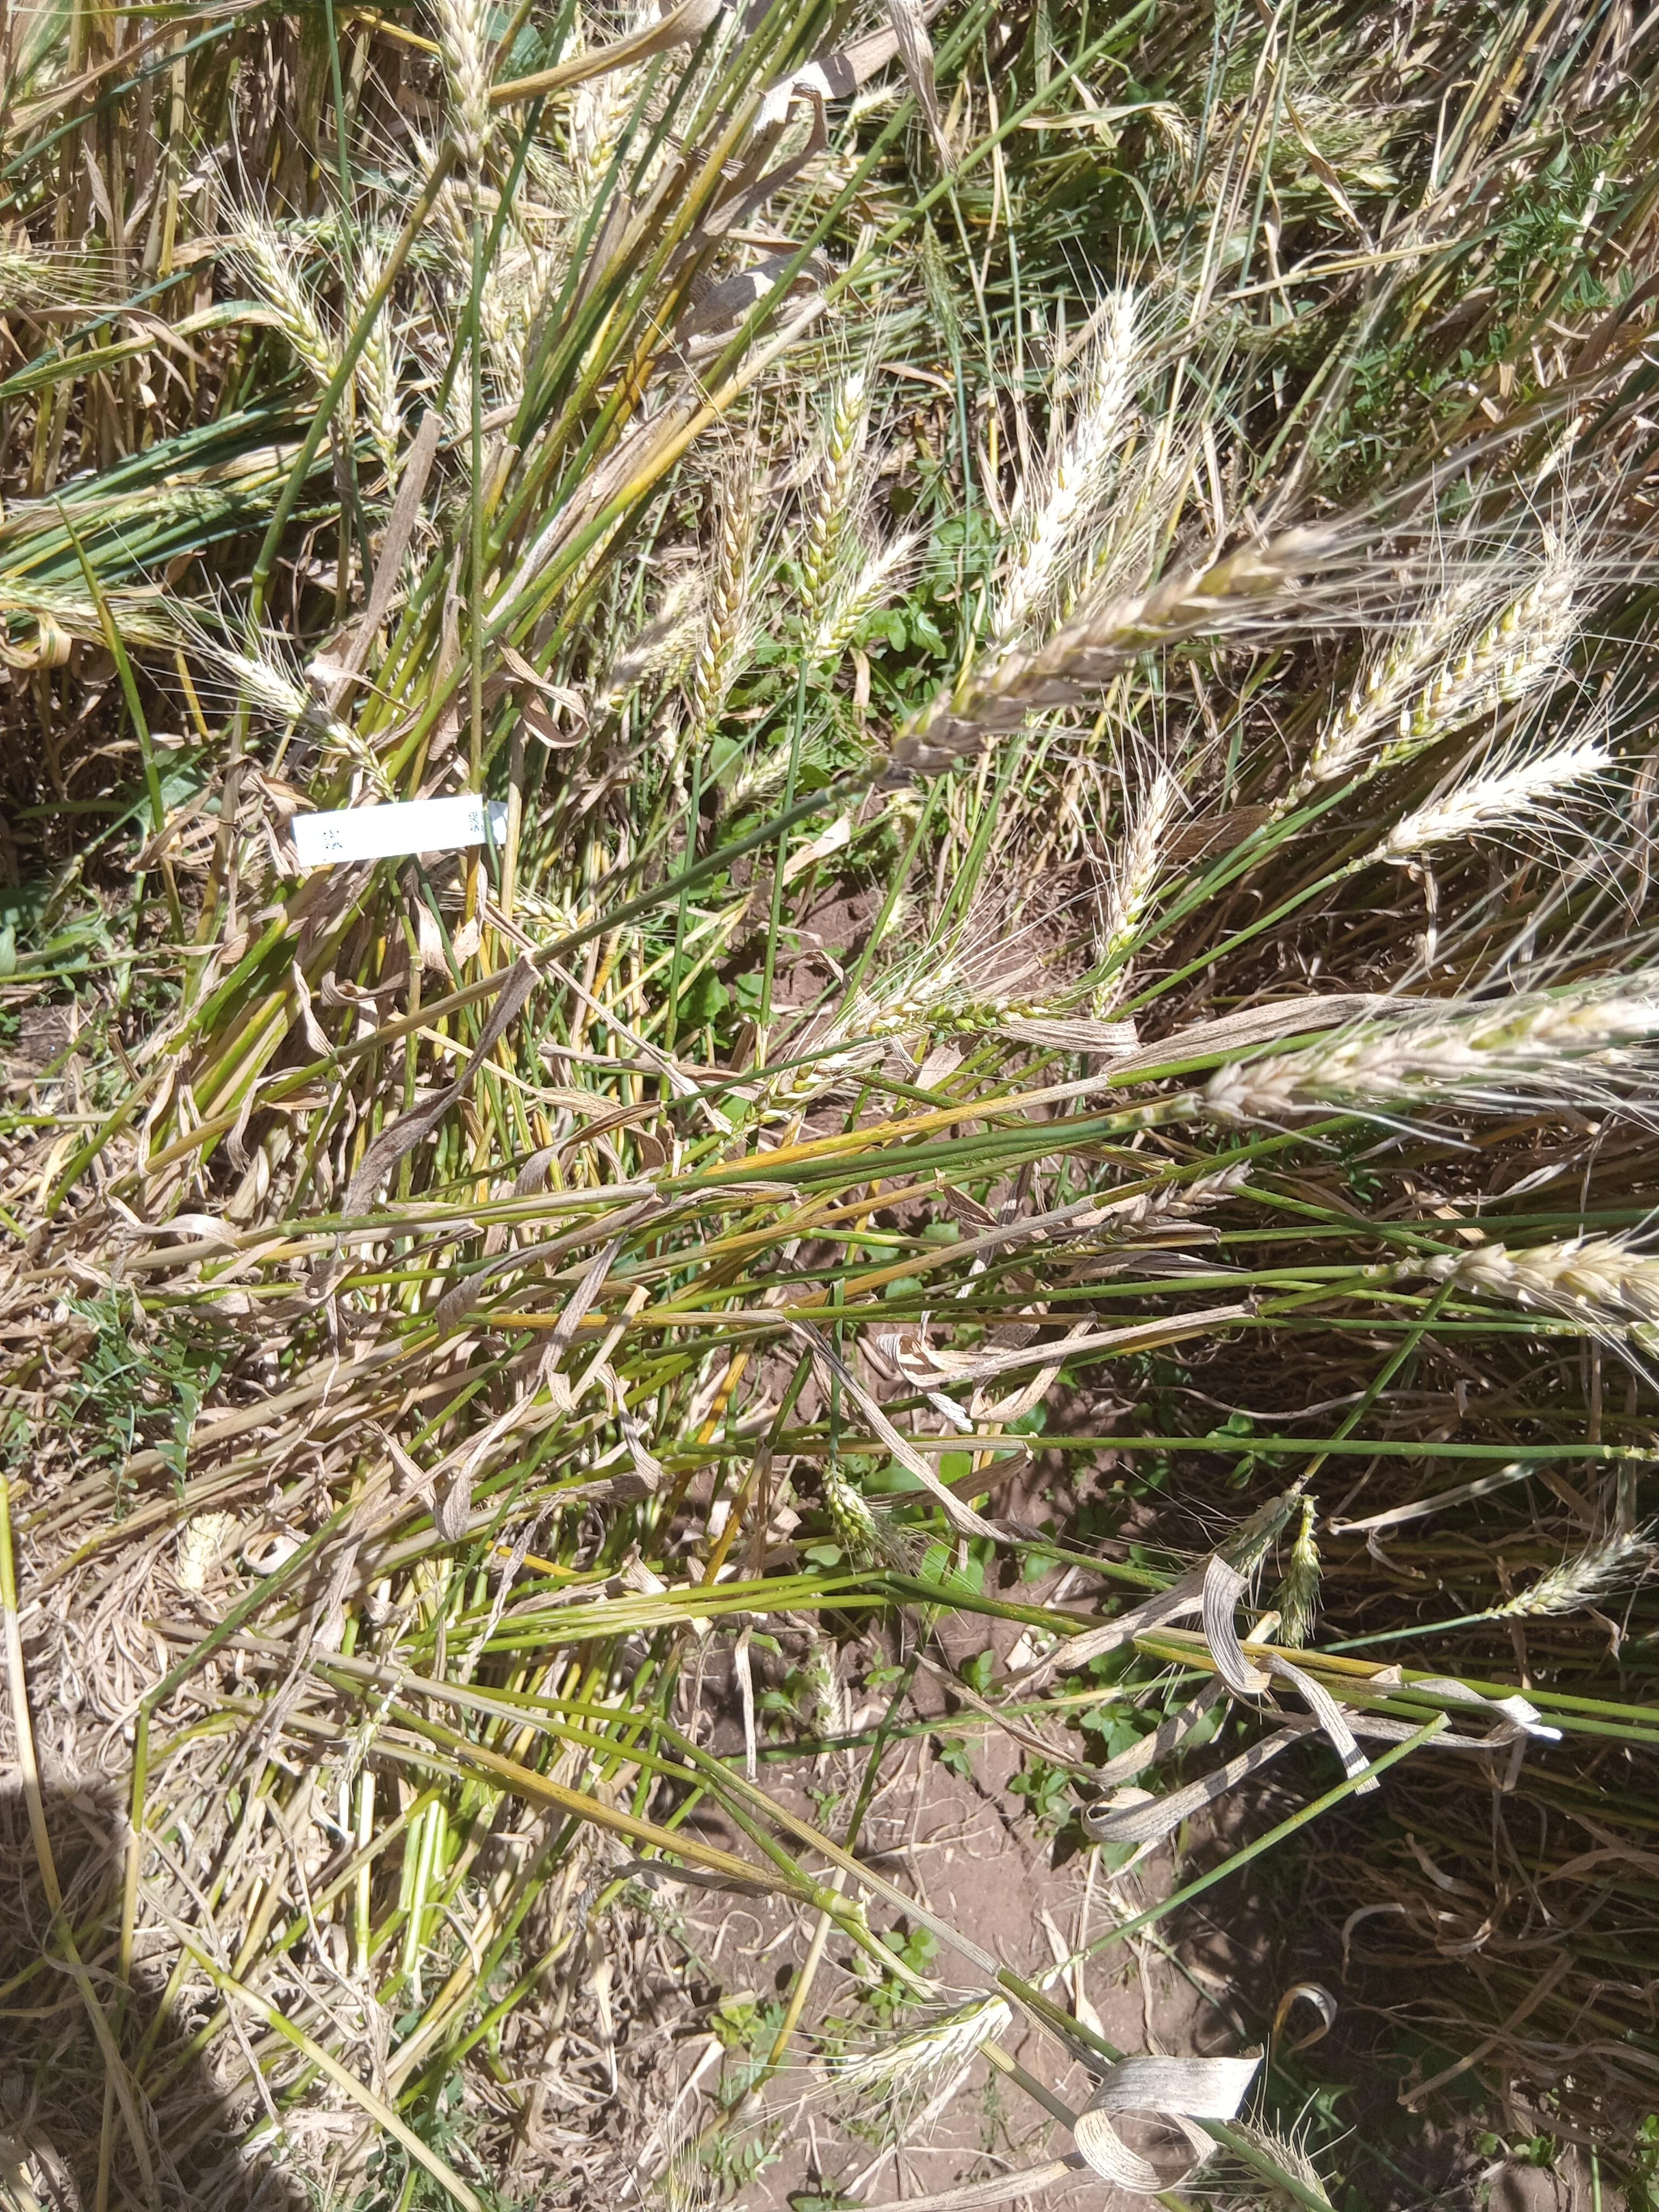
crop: wheat
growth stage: maturity
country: Kenya
